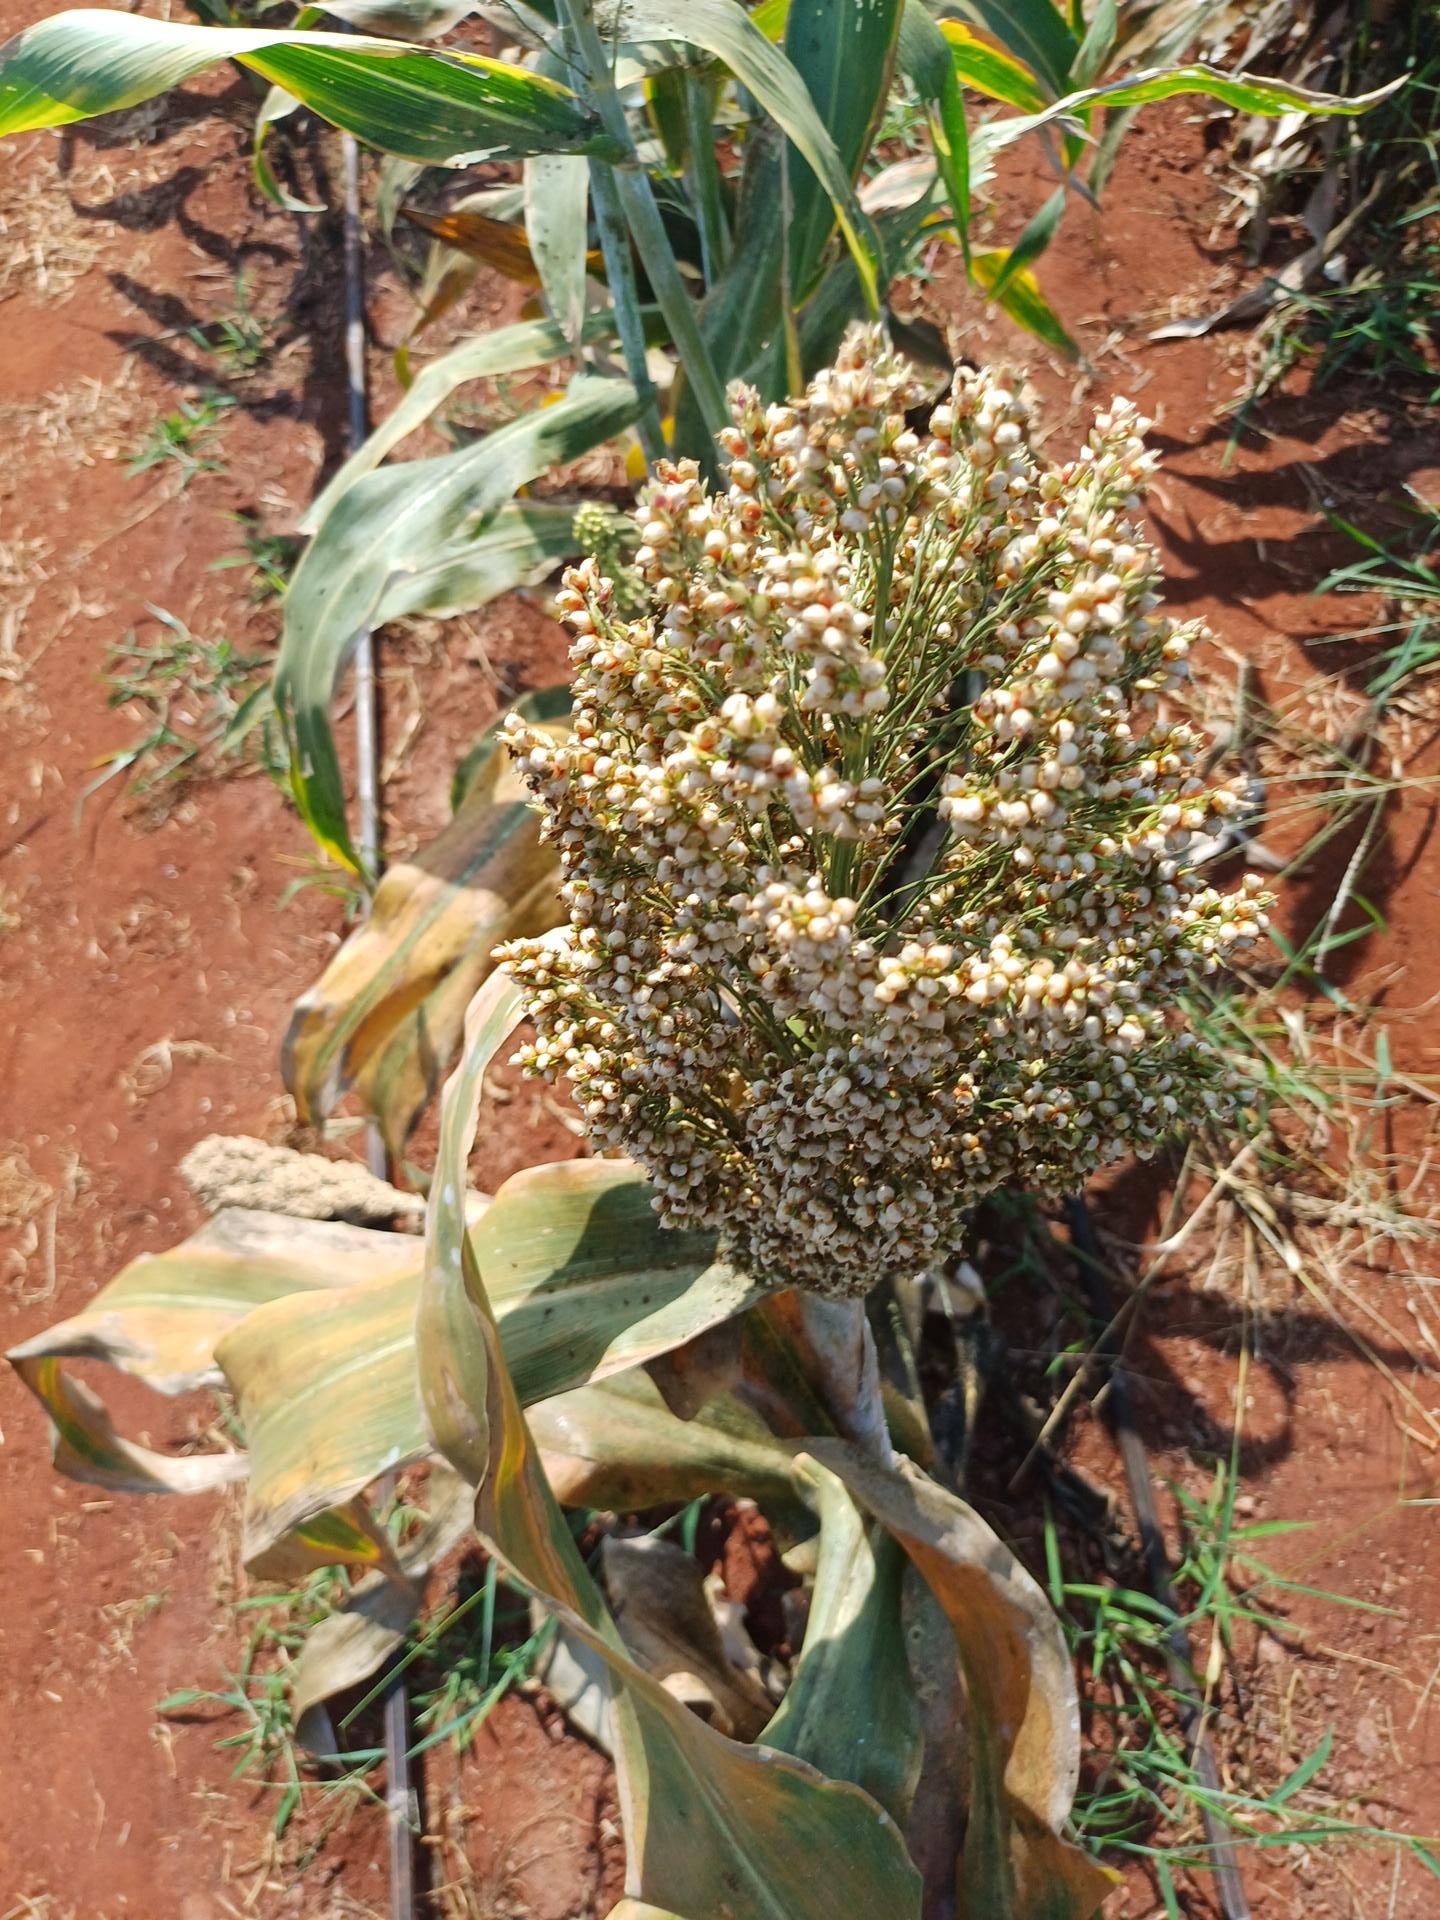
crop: sorghum
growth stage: maturity
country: Kenya
